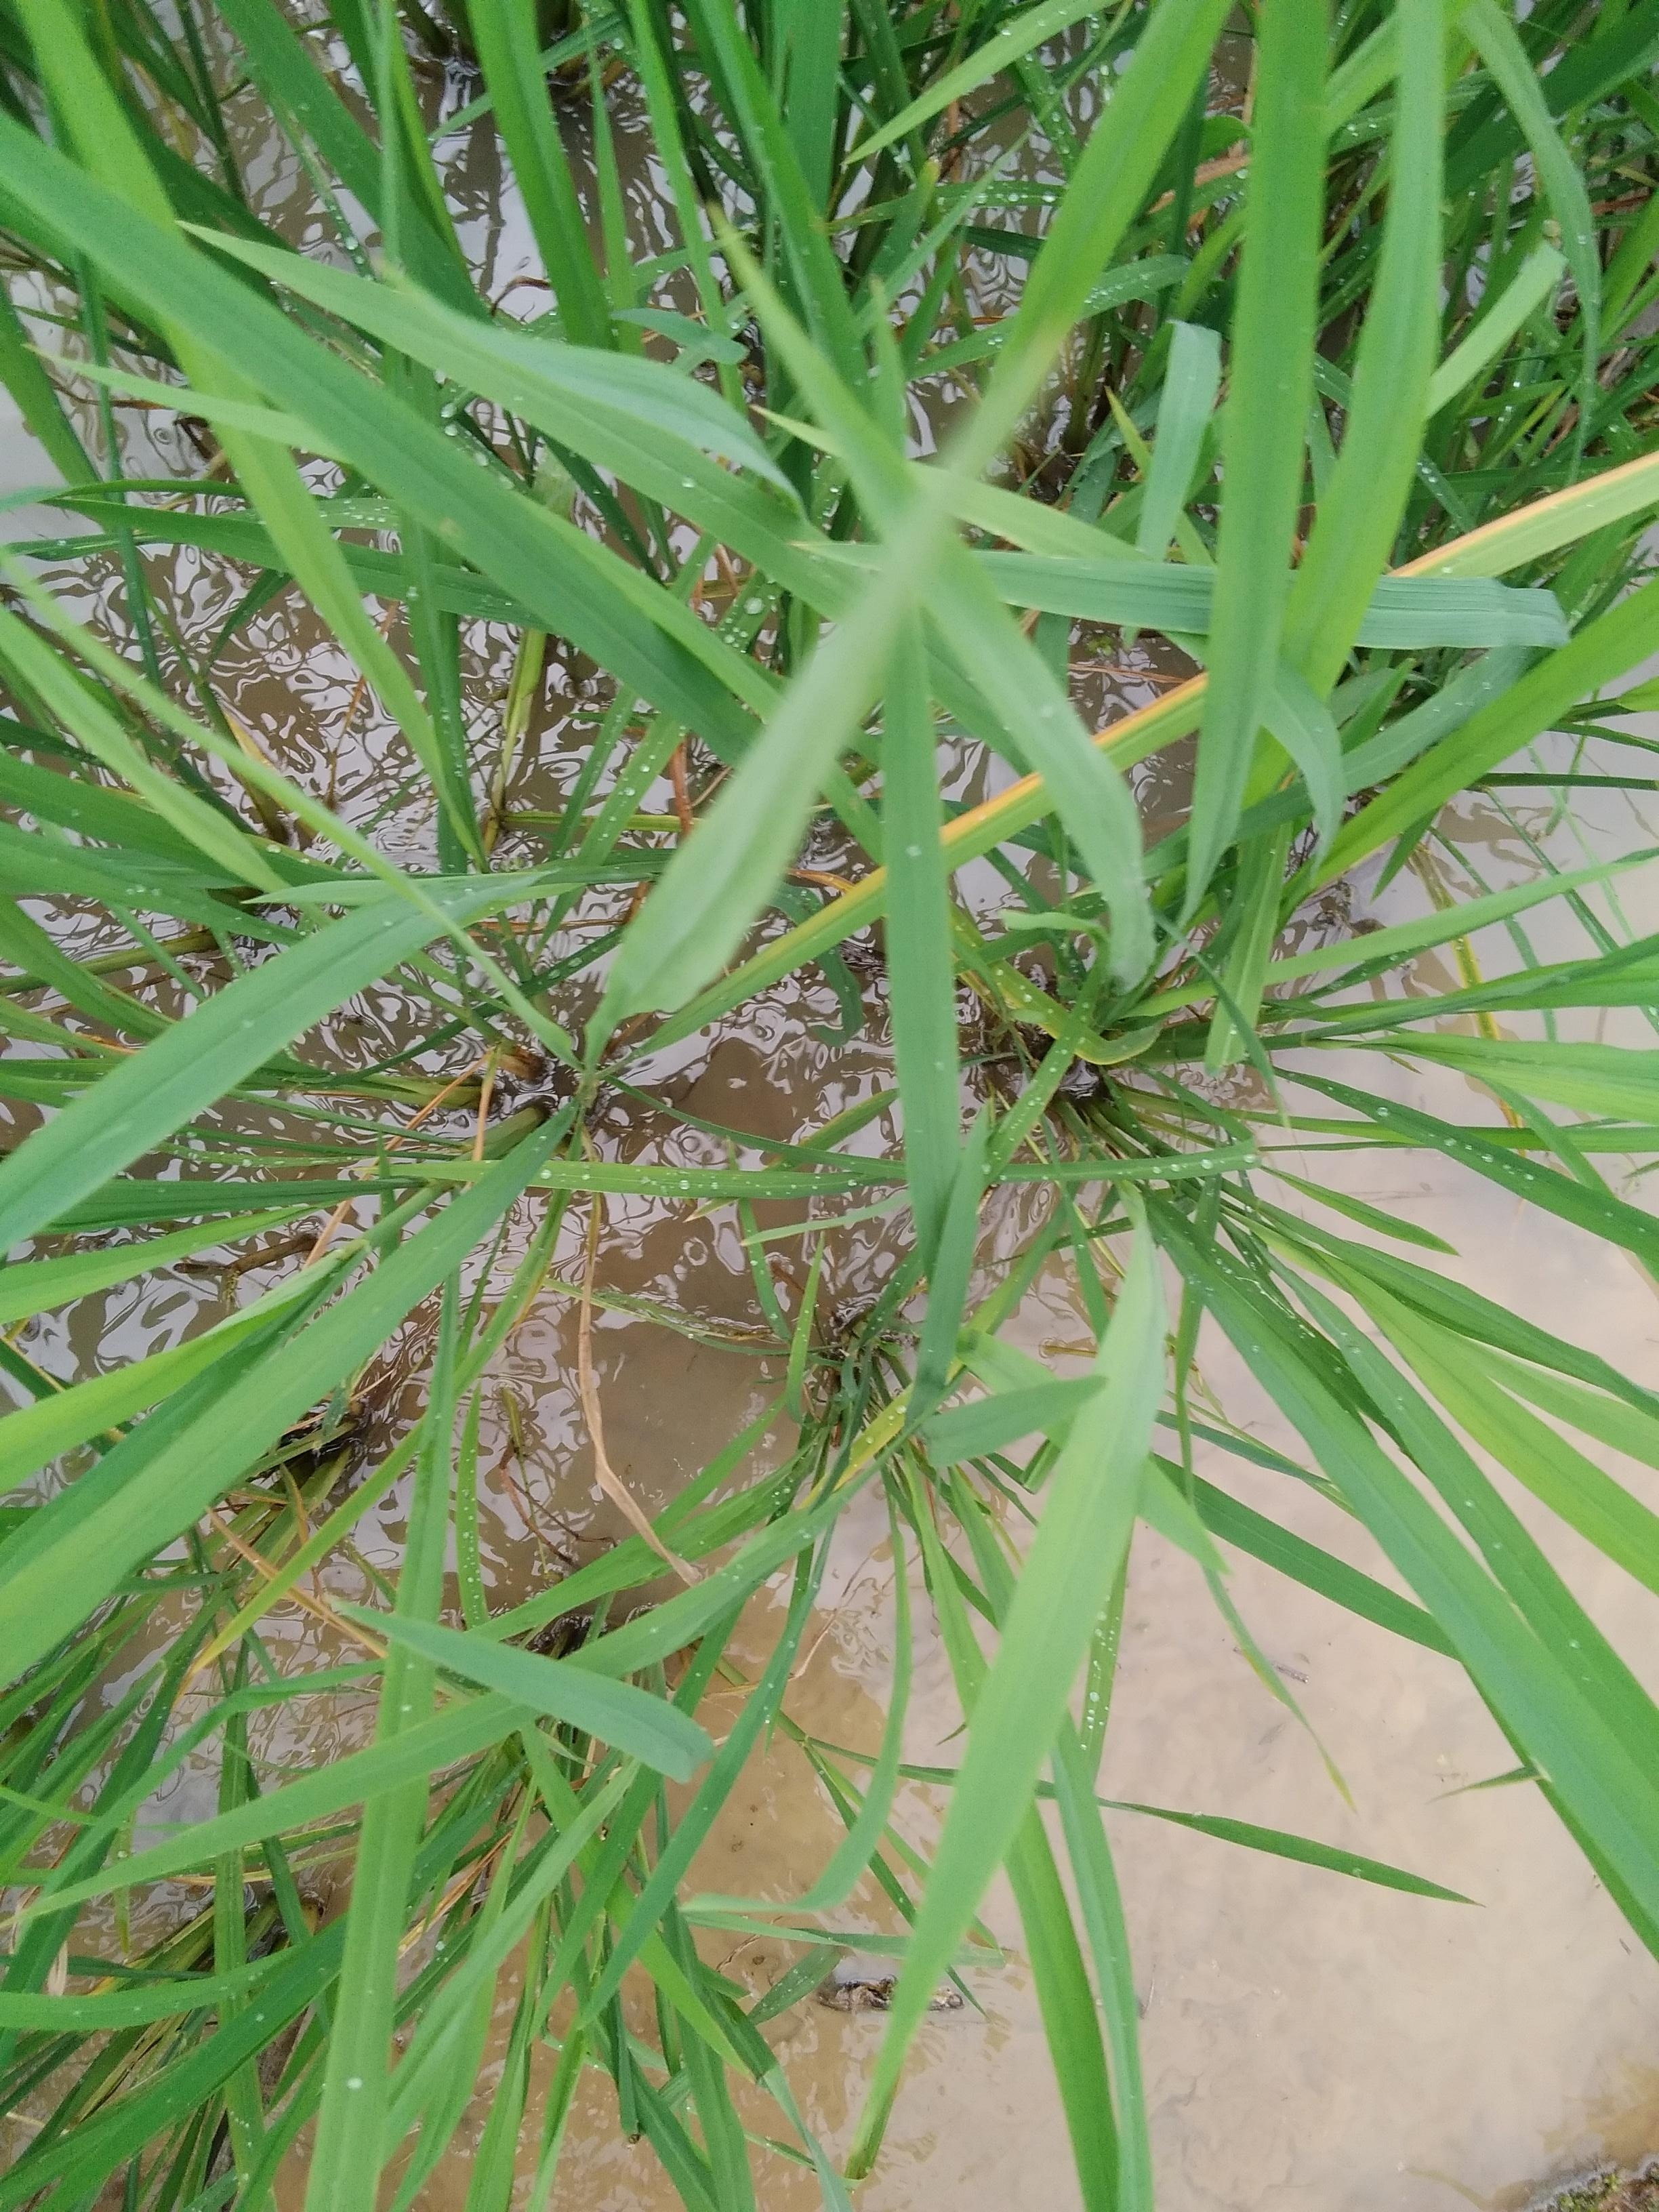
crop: rice
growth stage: elongation stem
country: Nigeria
